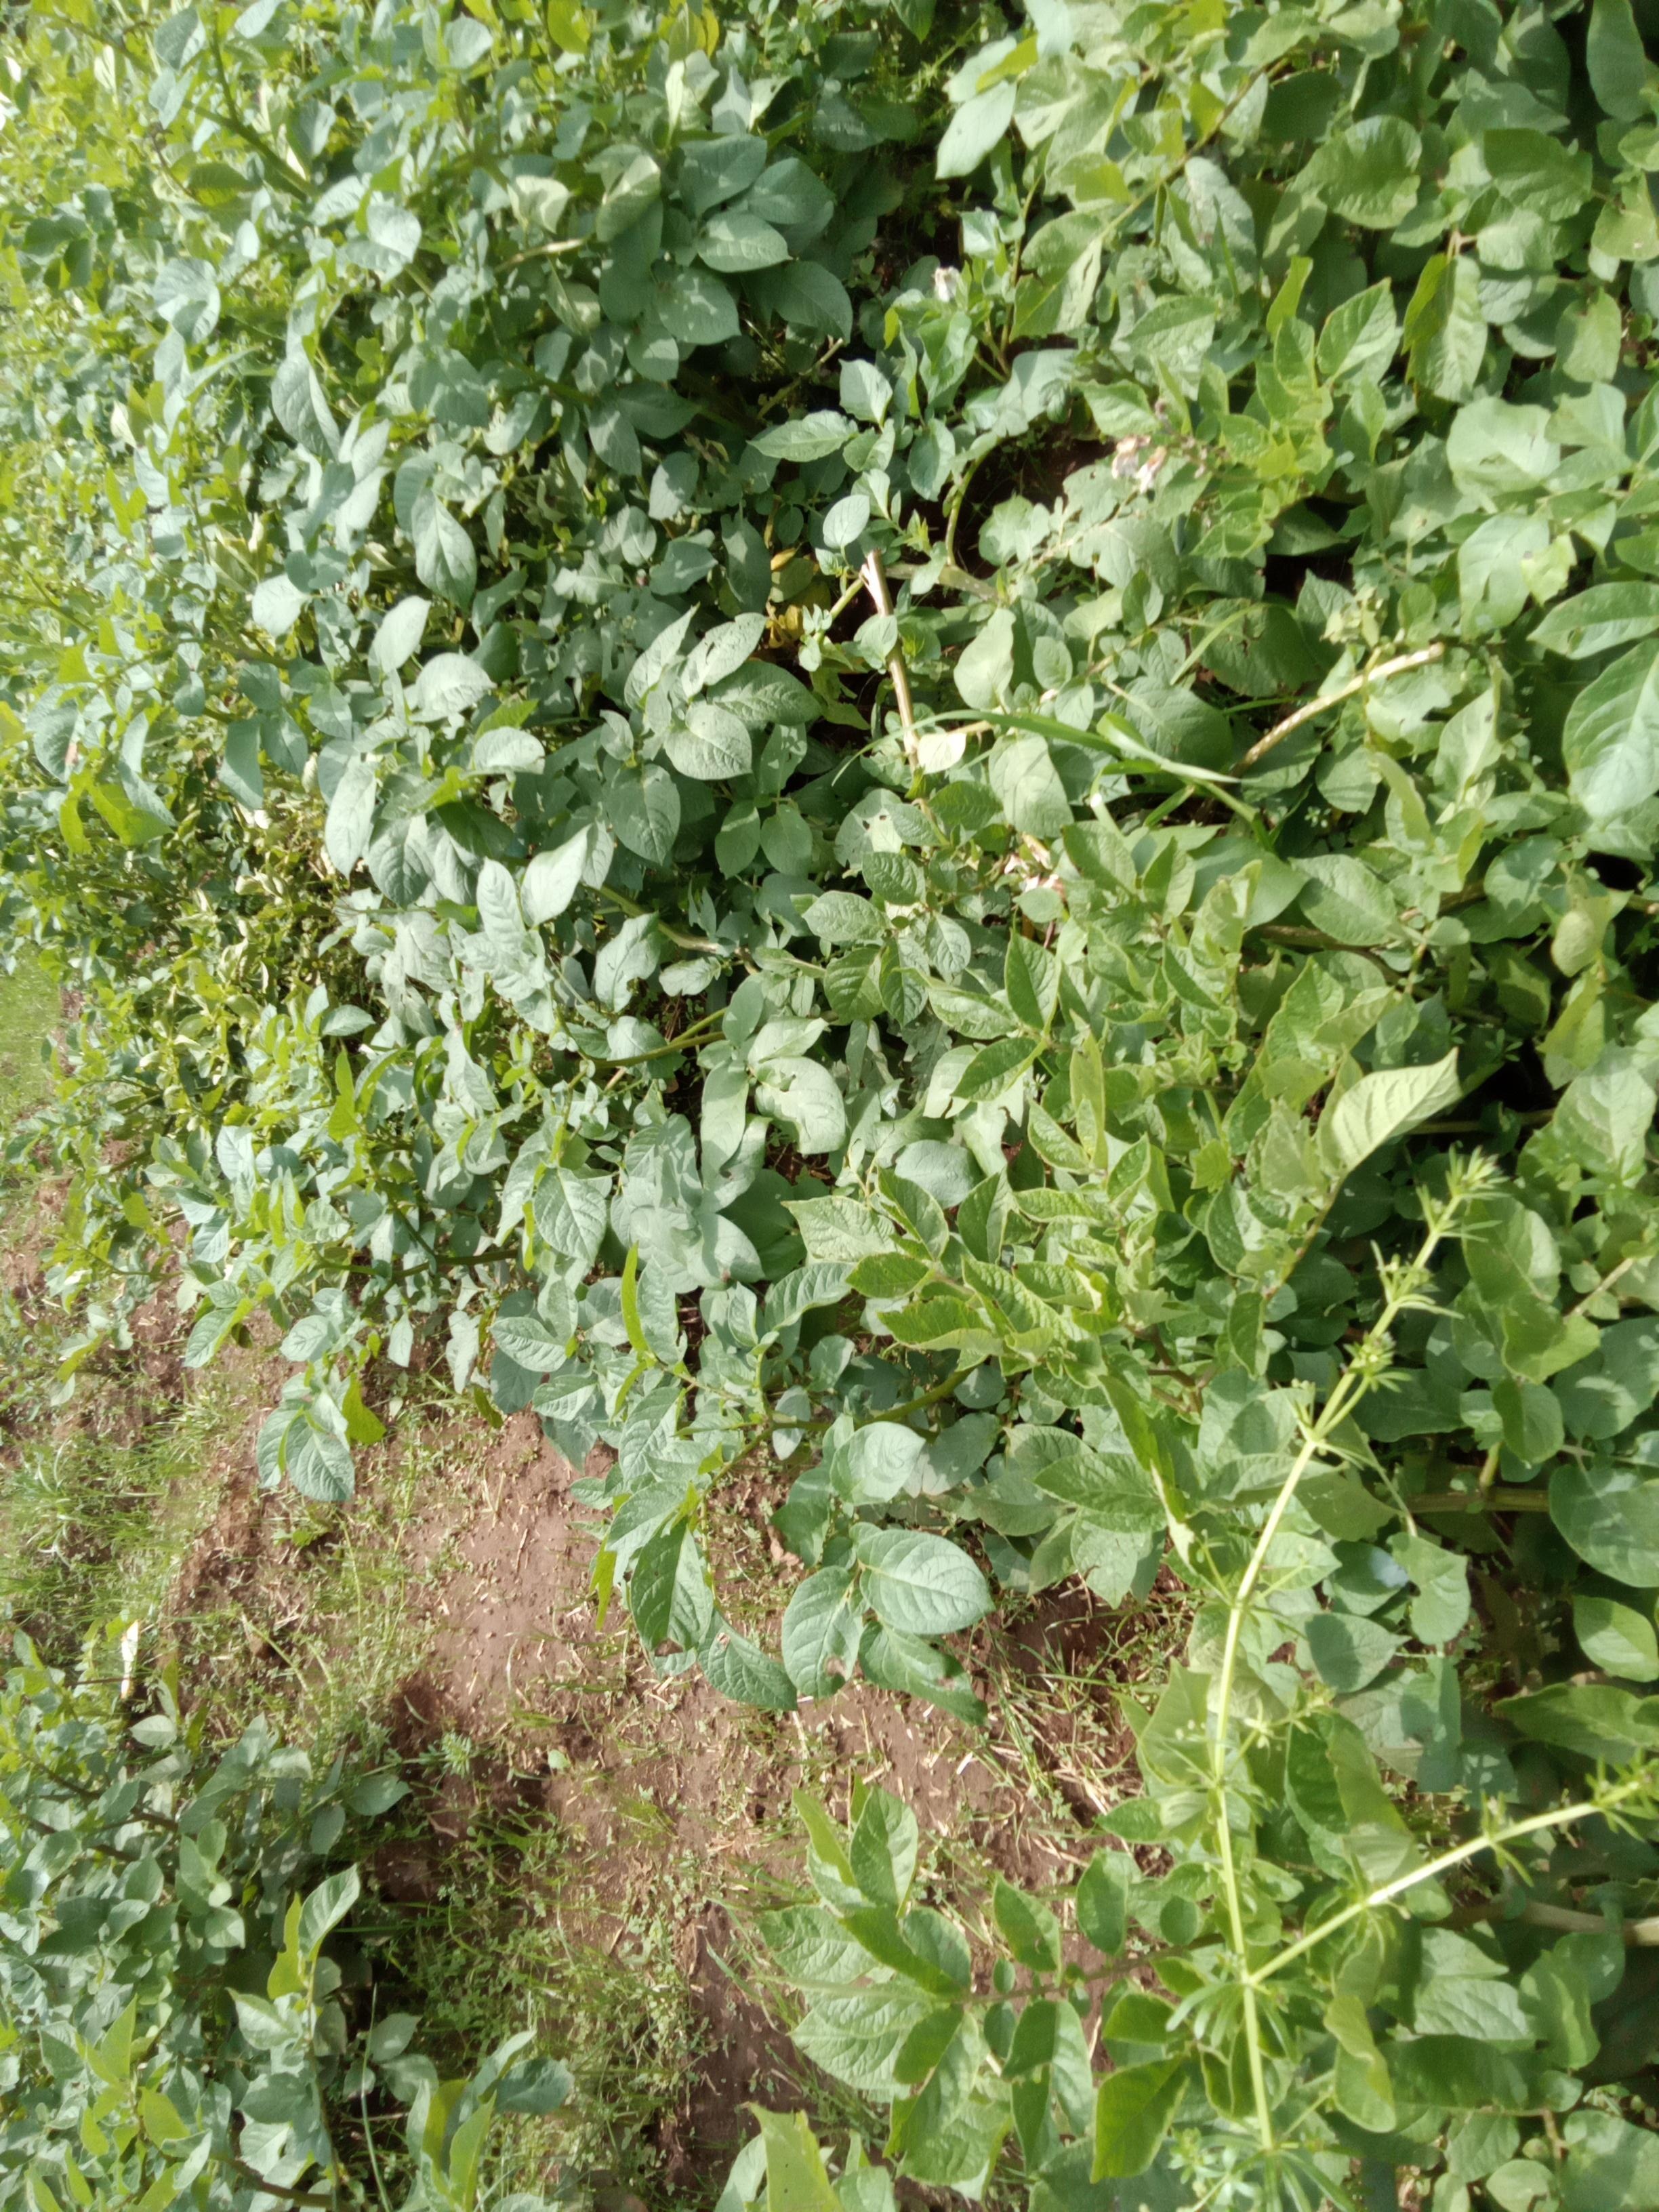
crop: potato
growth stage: flowering
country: Kenya
